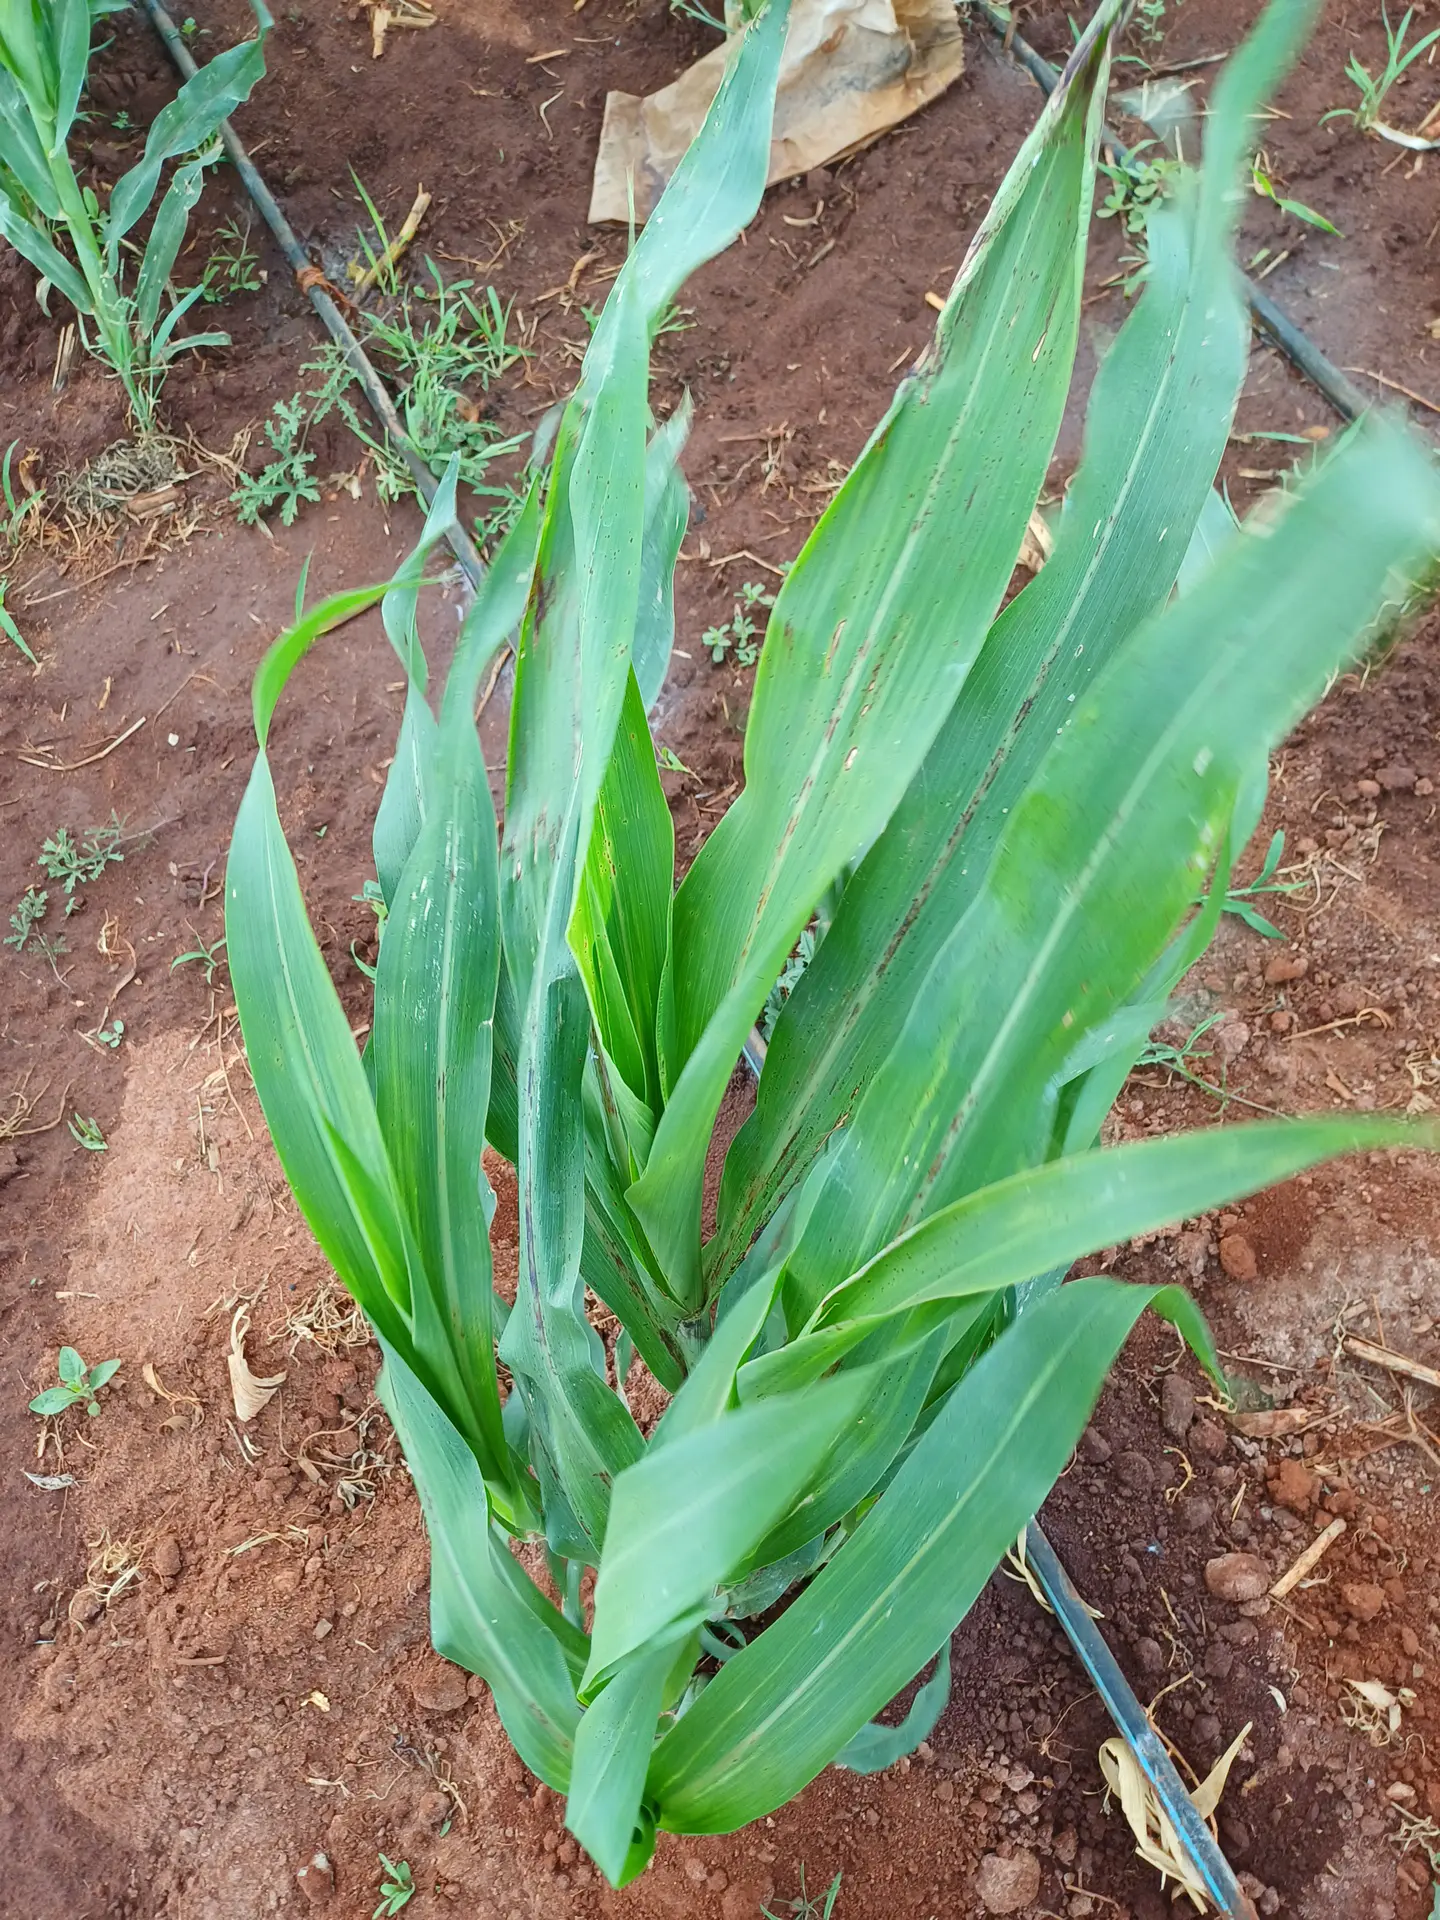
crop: sorghum
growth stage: vegetative
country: Kenya
